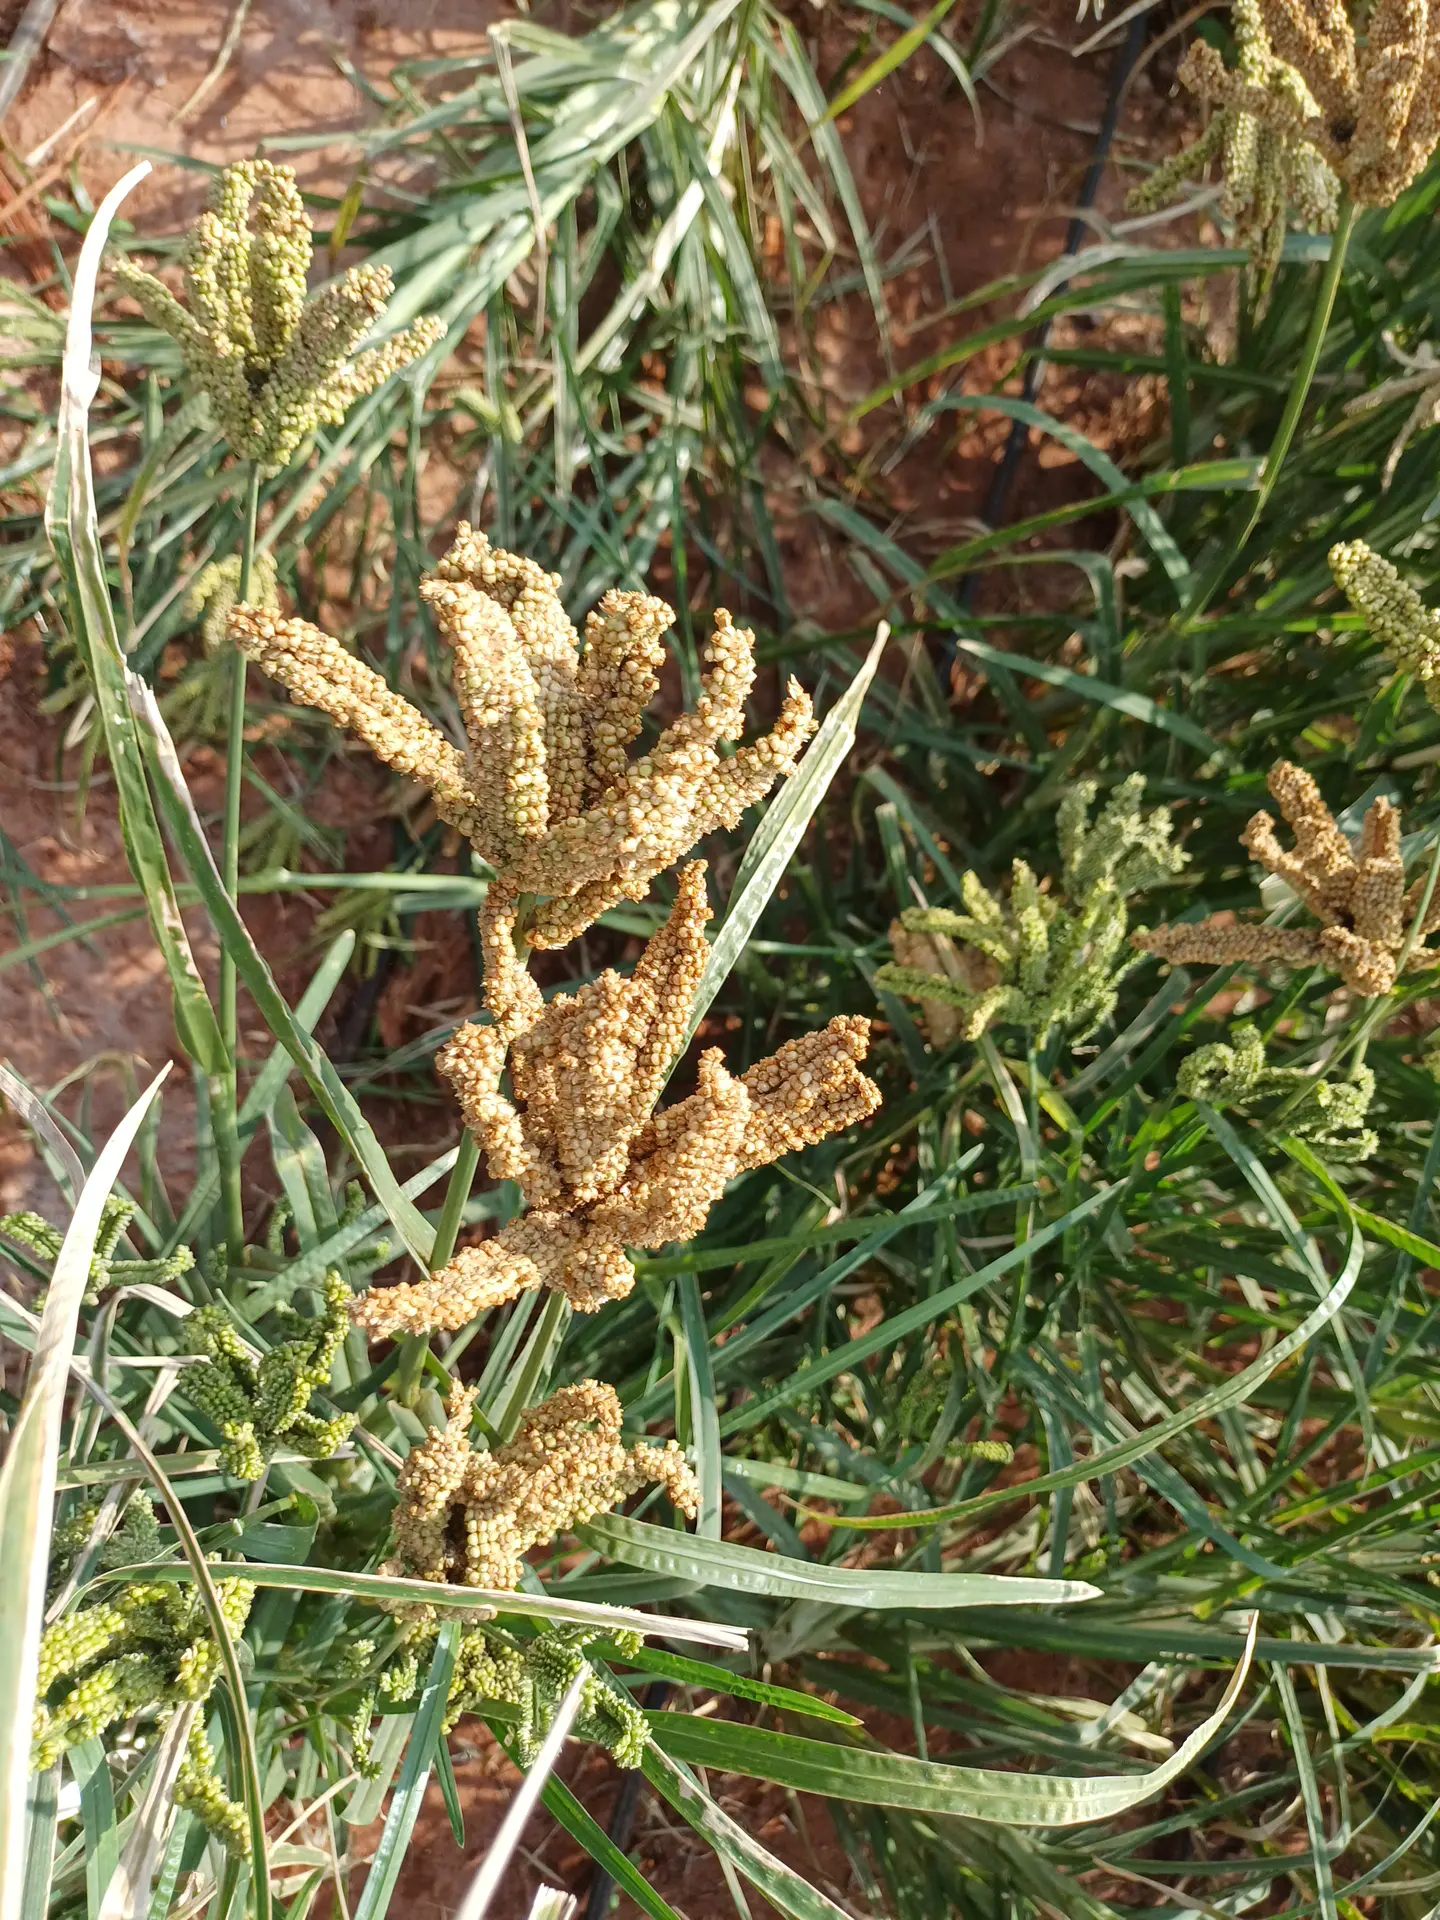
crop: finger millet
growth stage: maturity
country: Kenya
